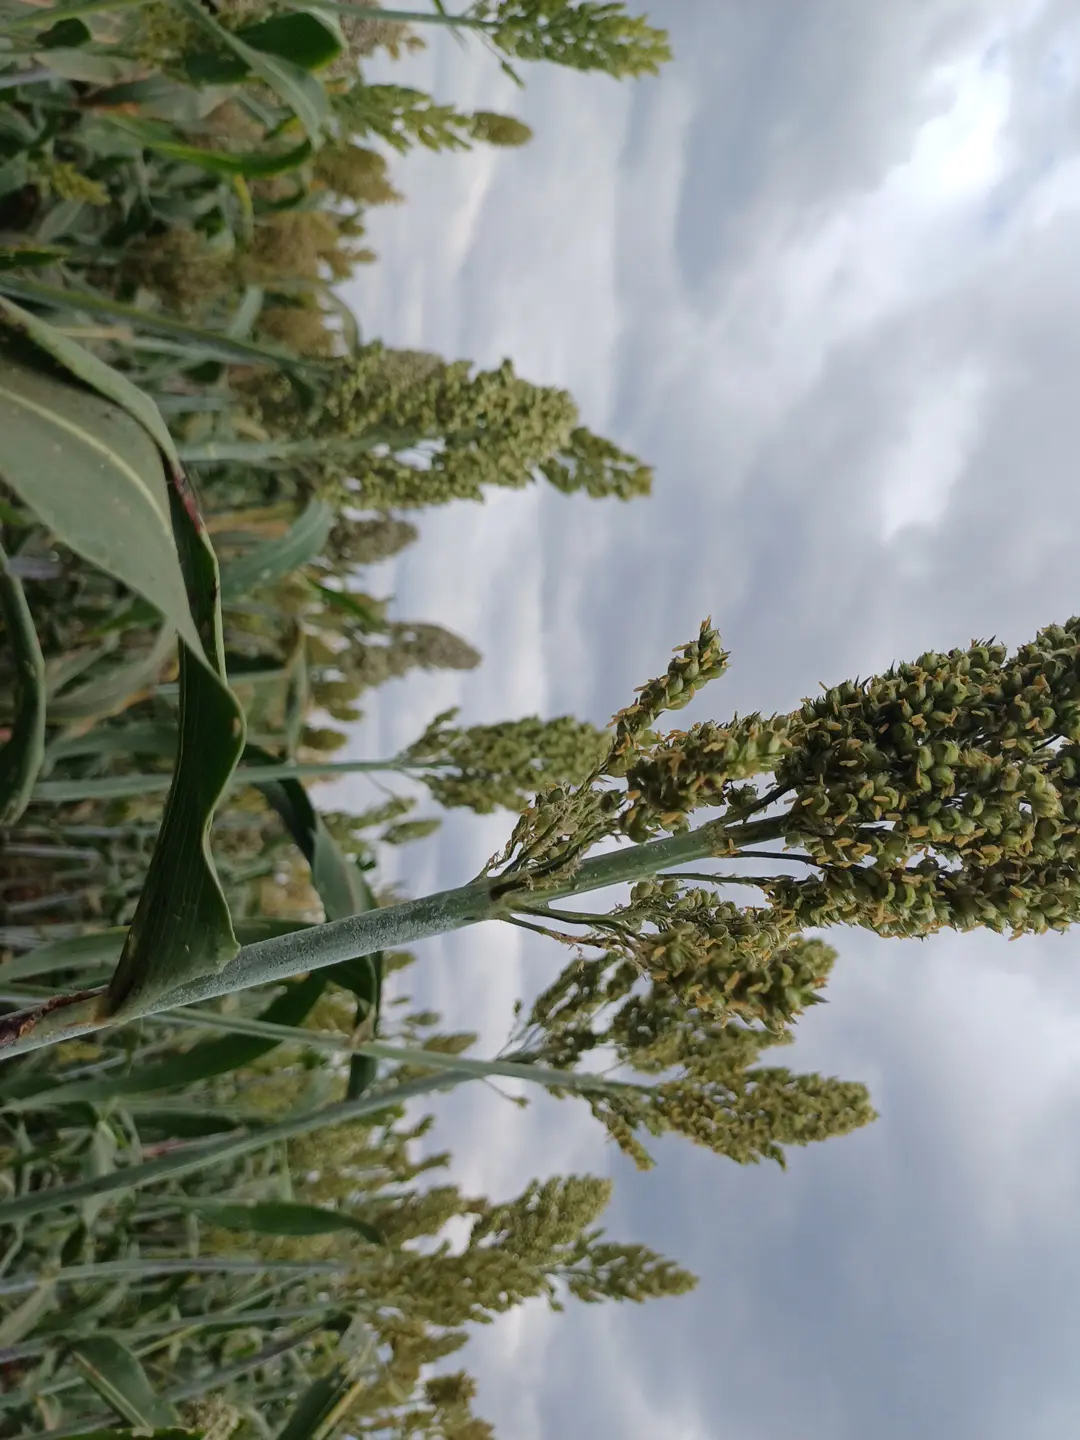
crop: sorghum
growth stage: filling grain
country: Kenya
